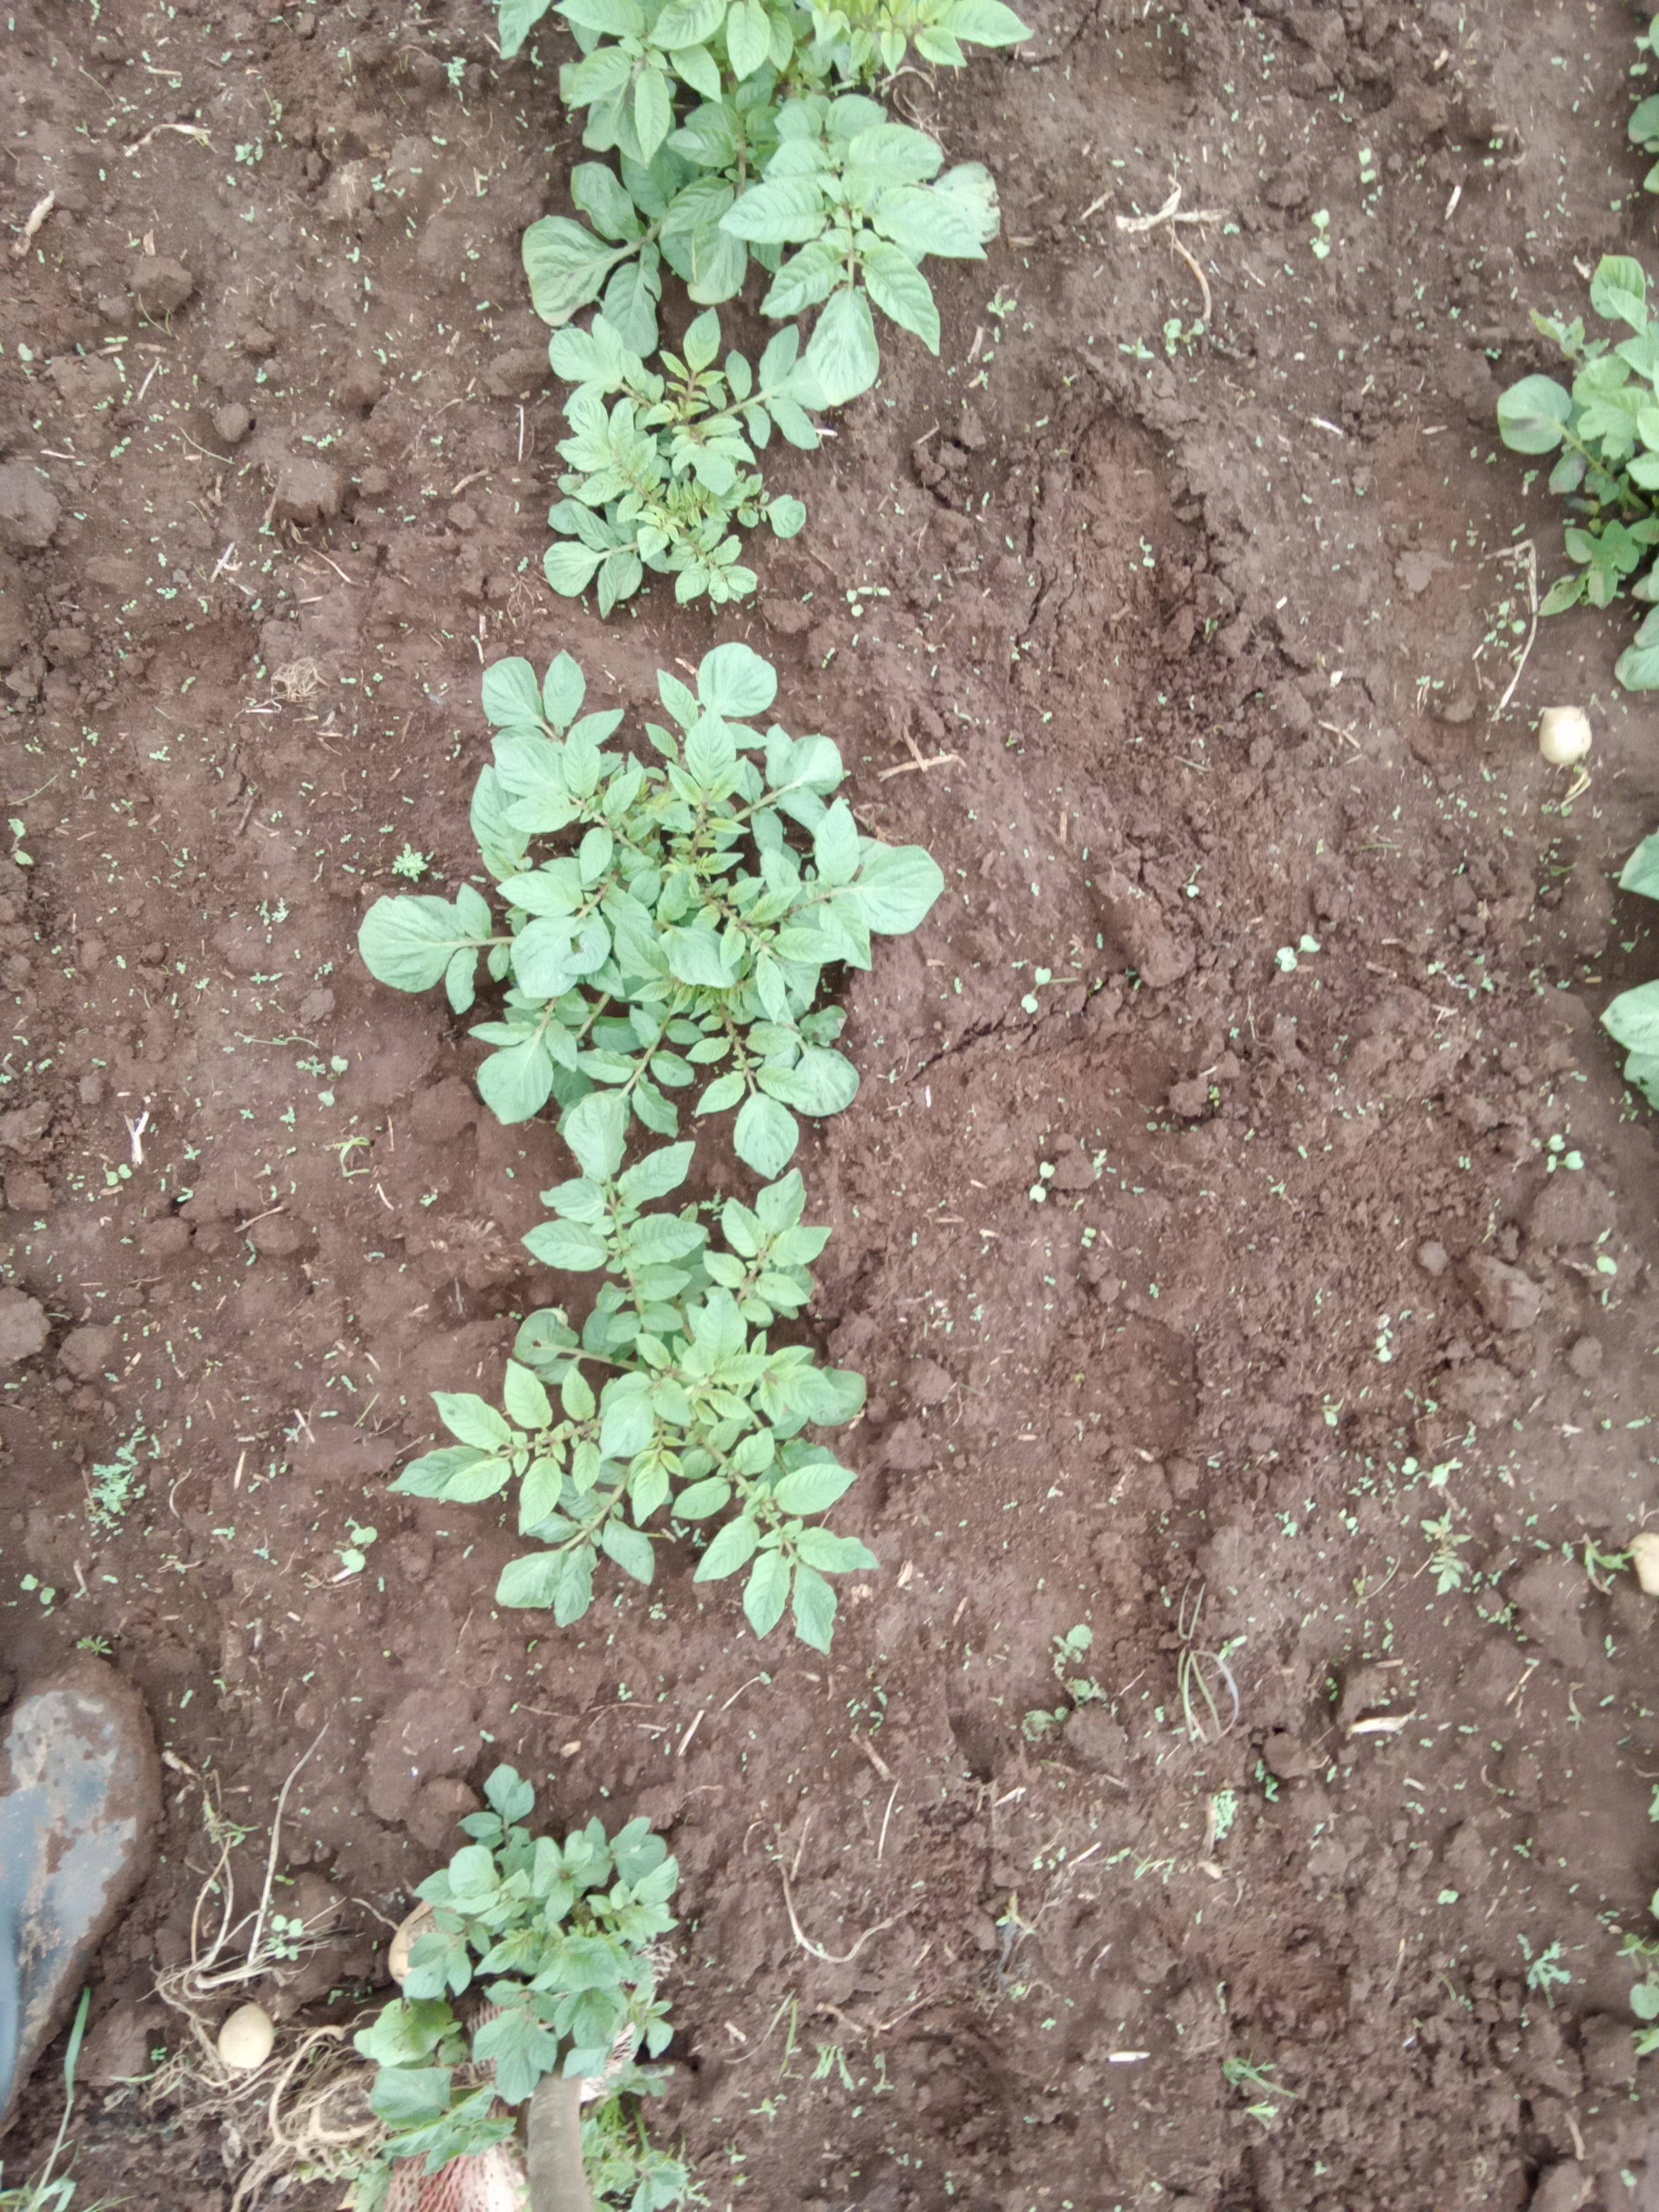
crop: potato
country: Kenya
